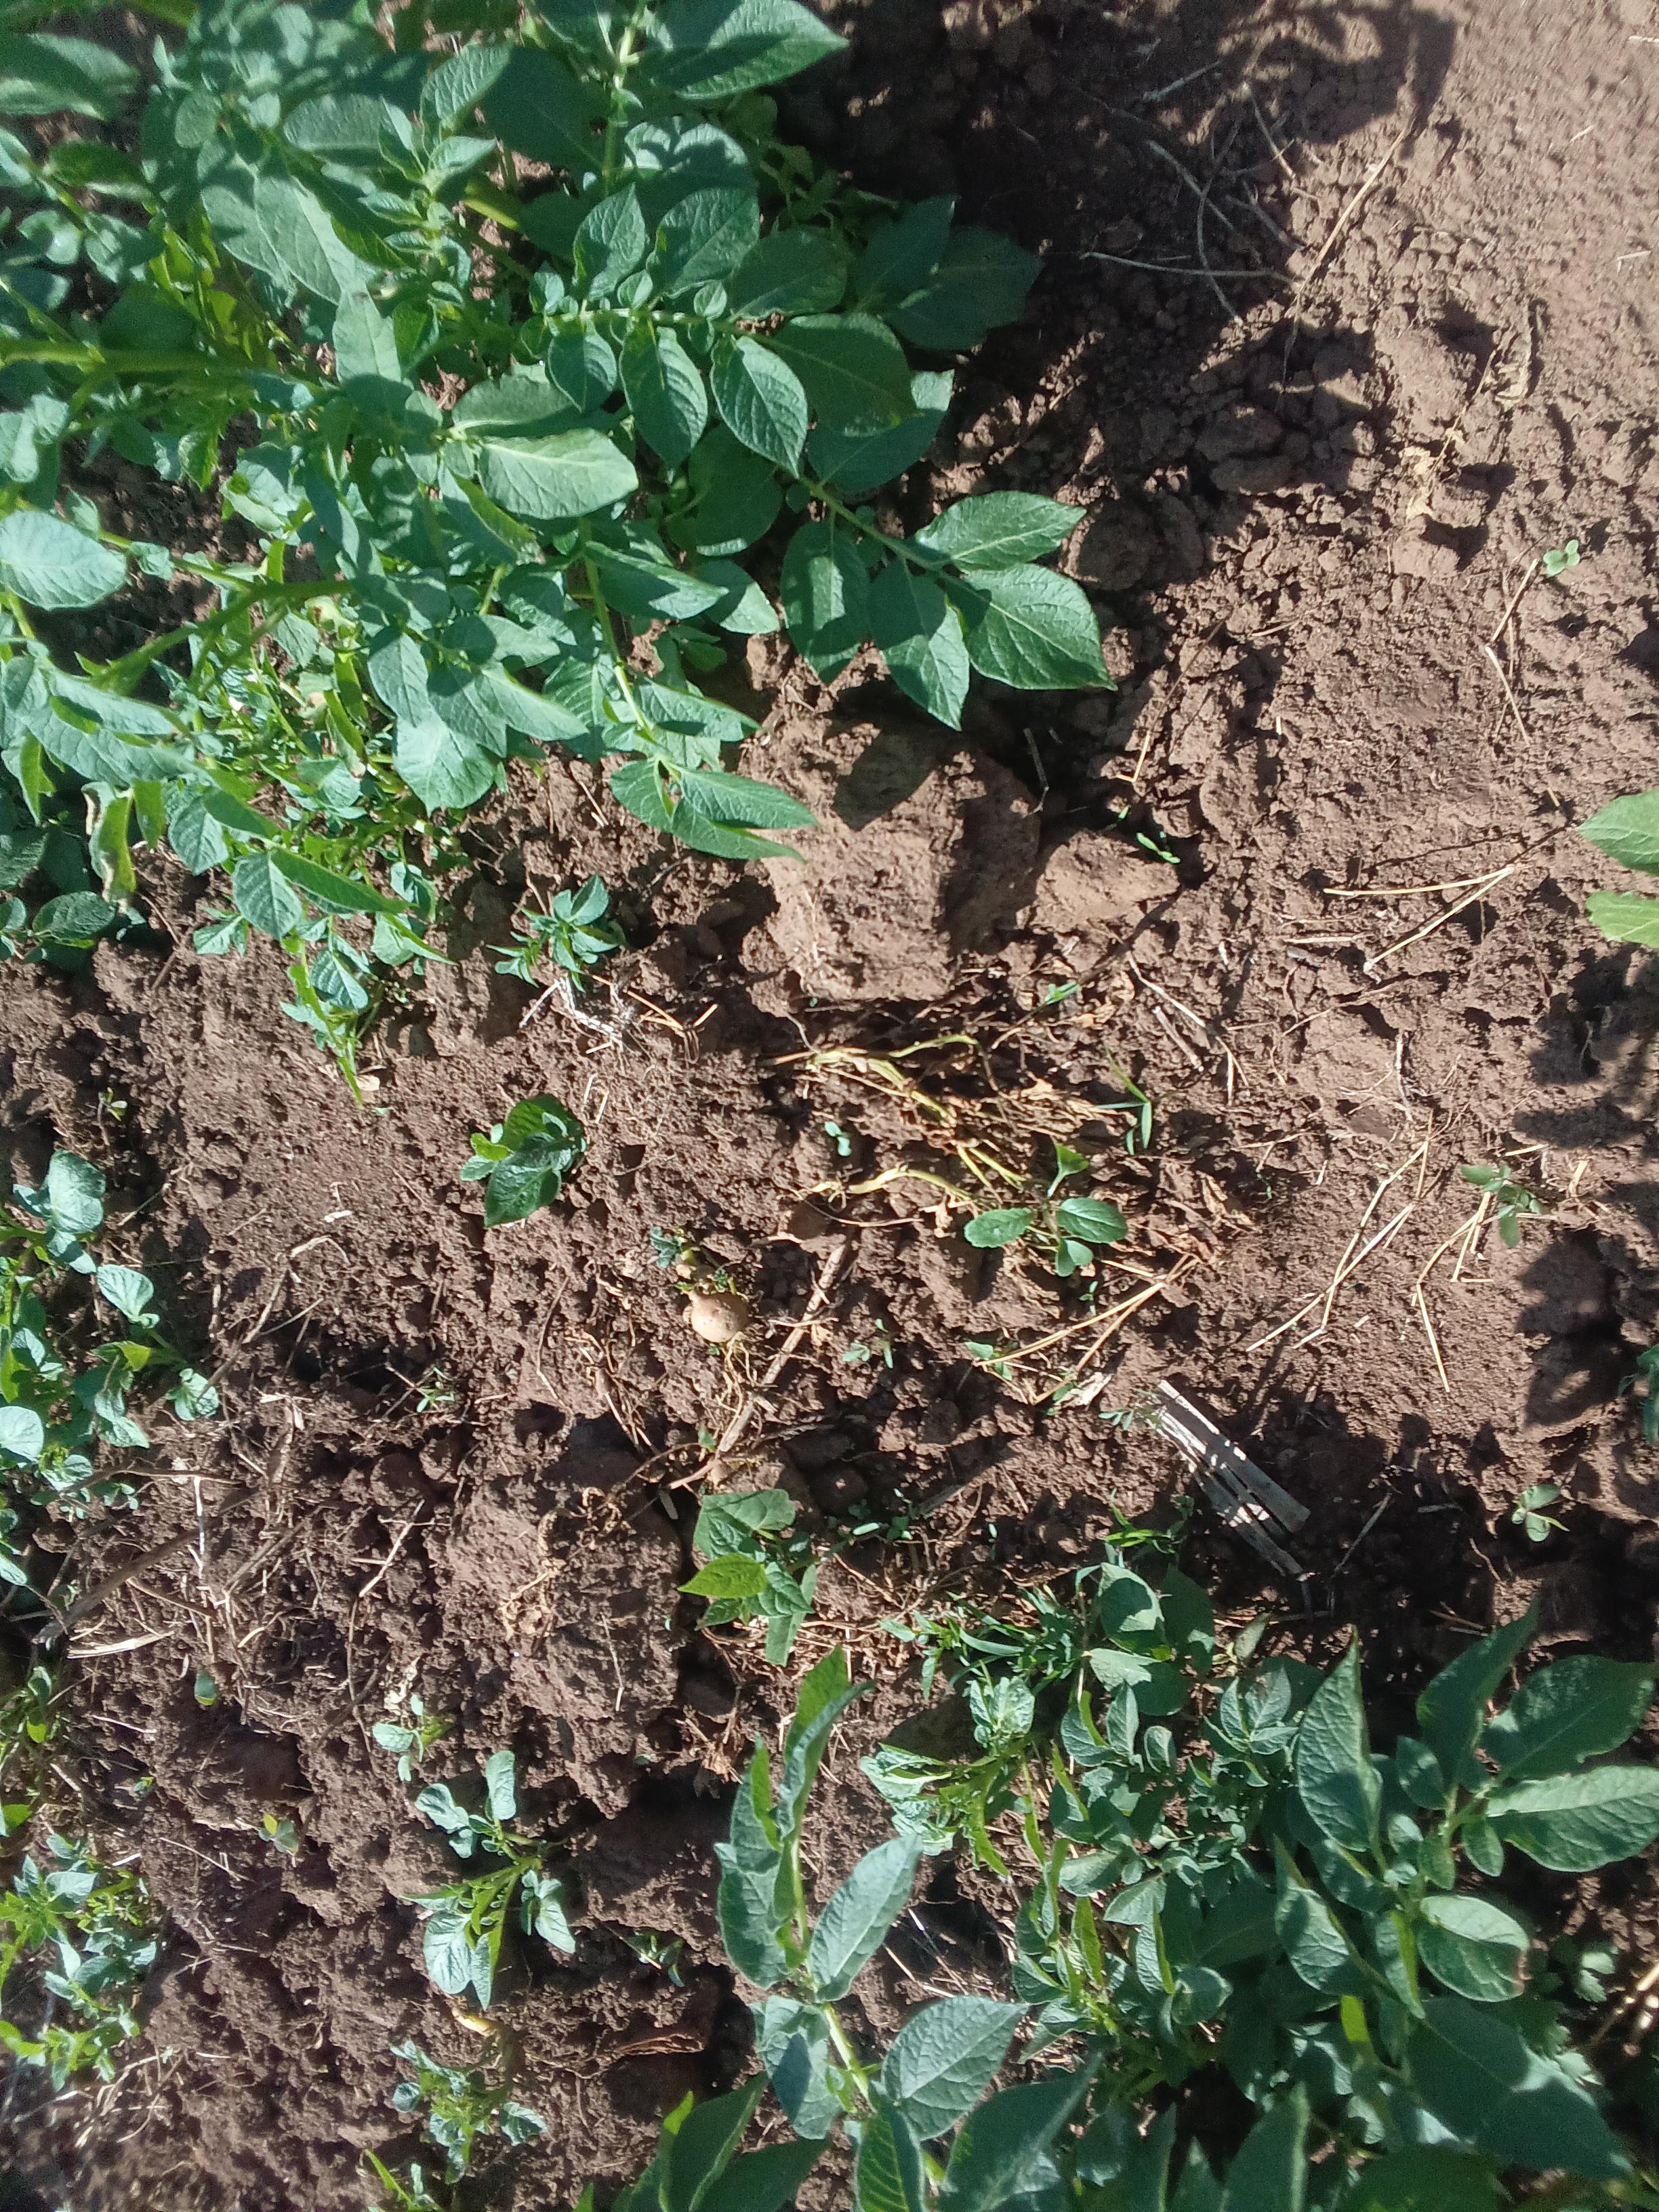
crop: potato
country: Kenya
